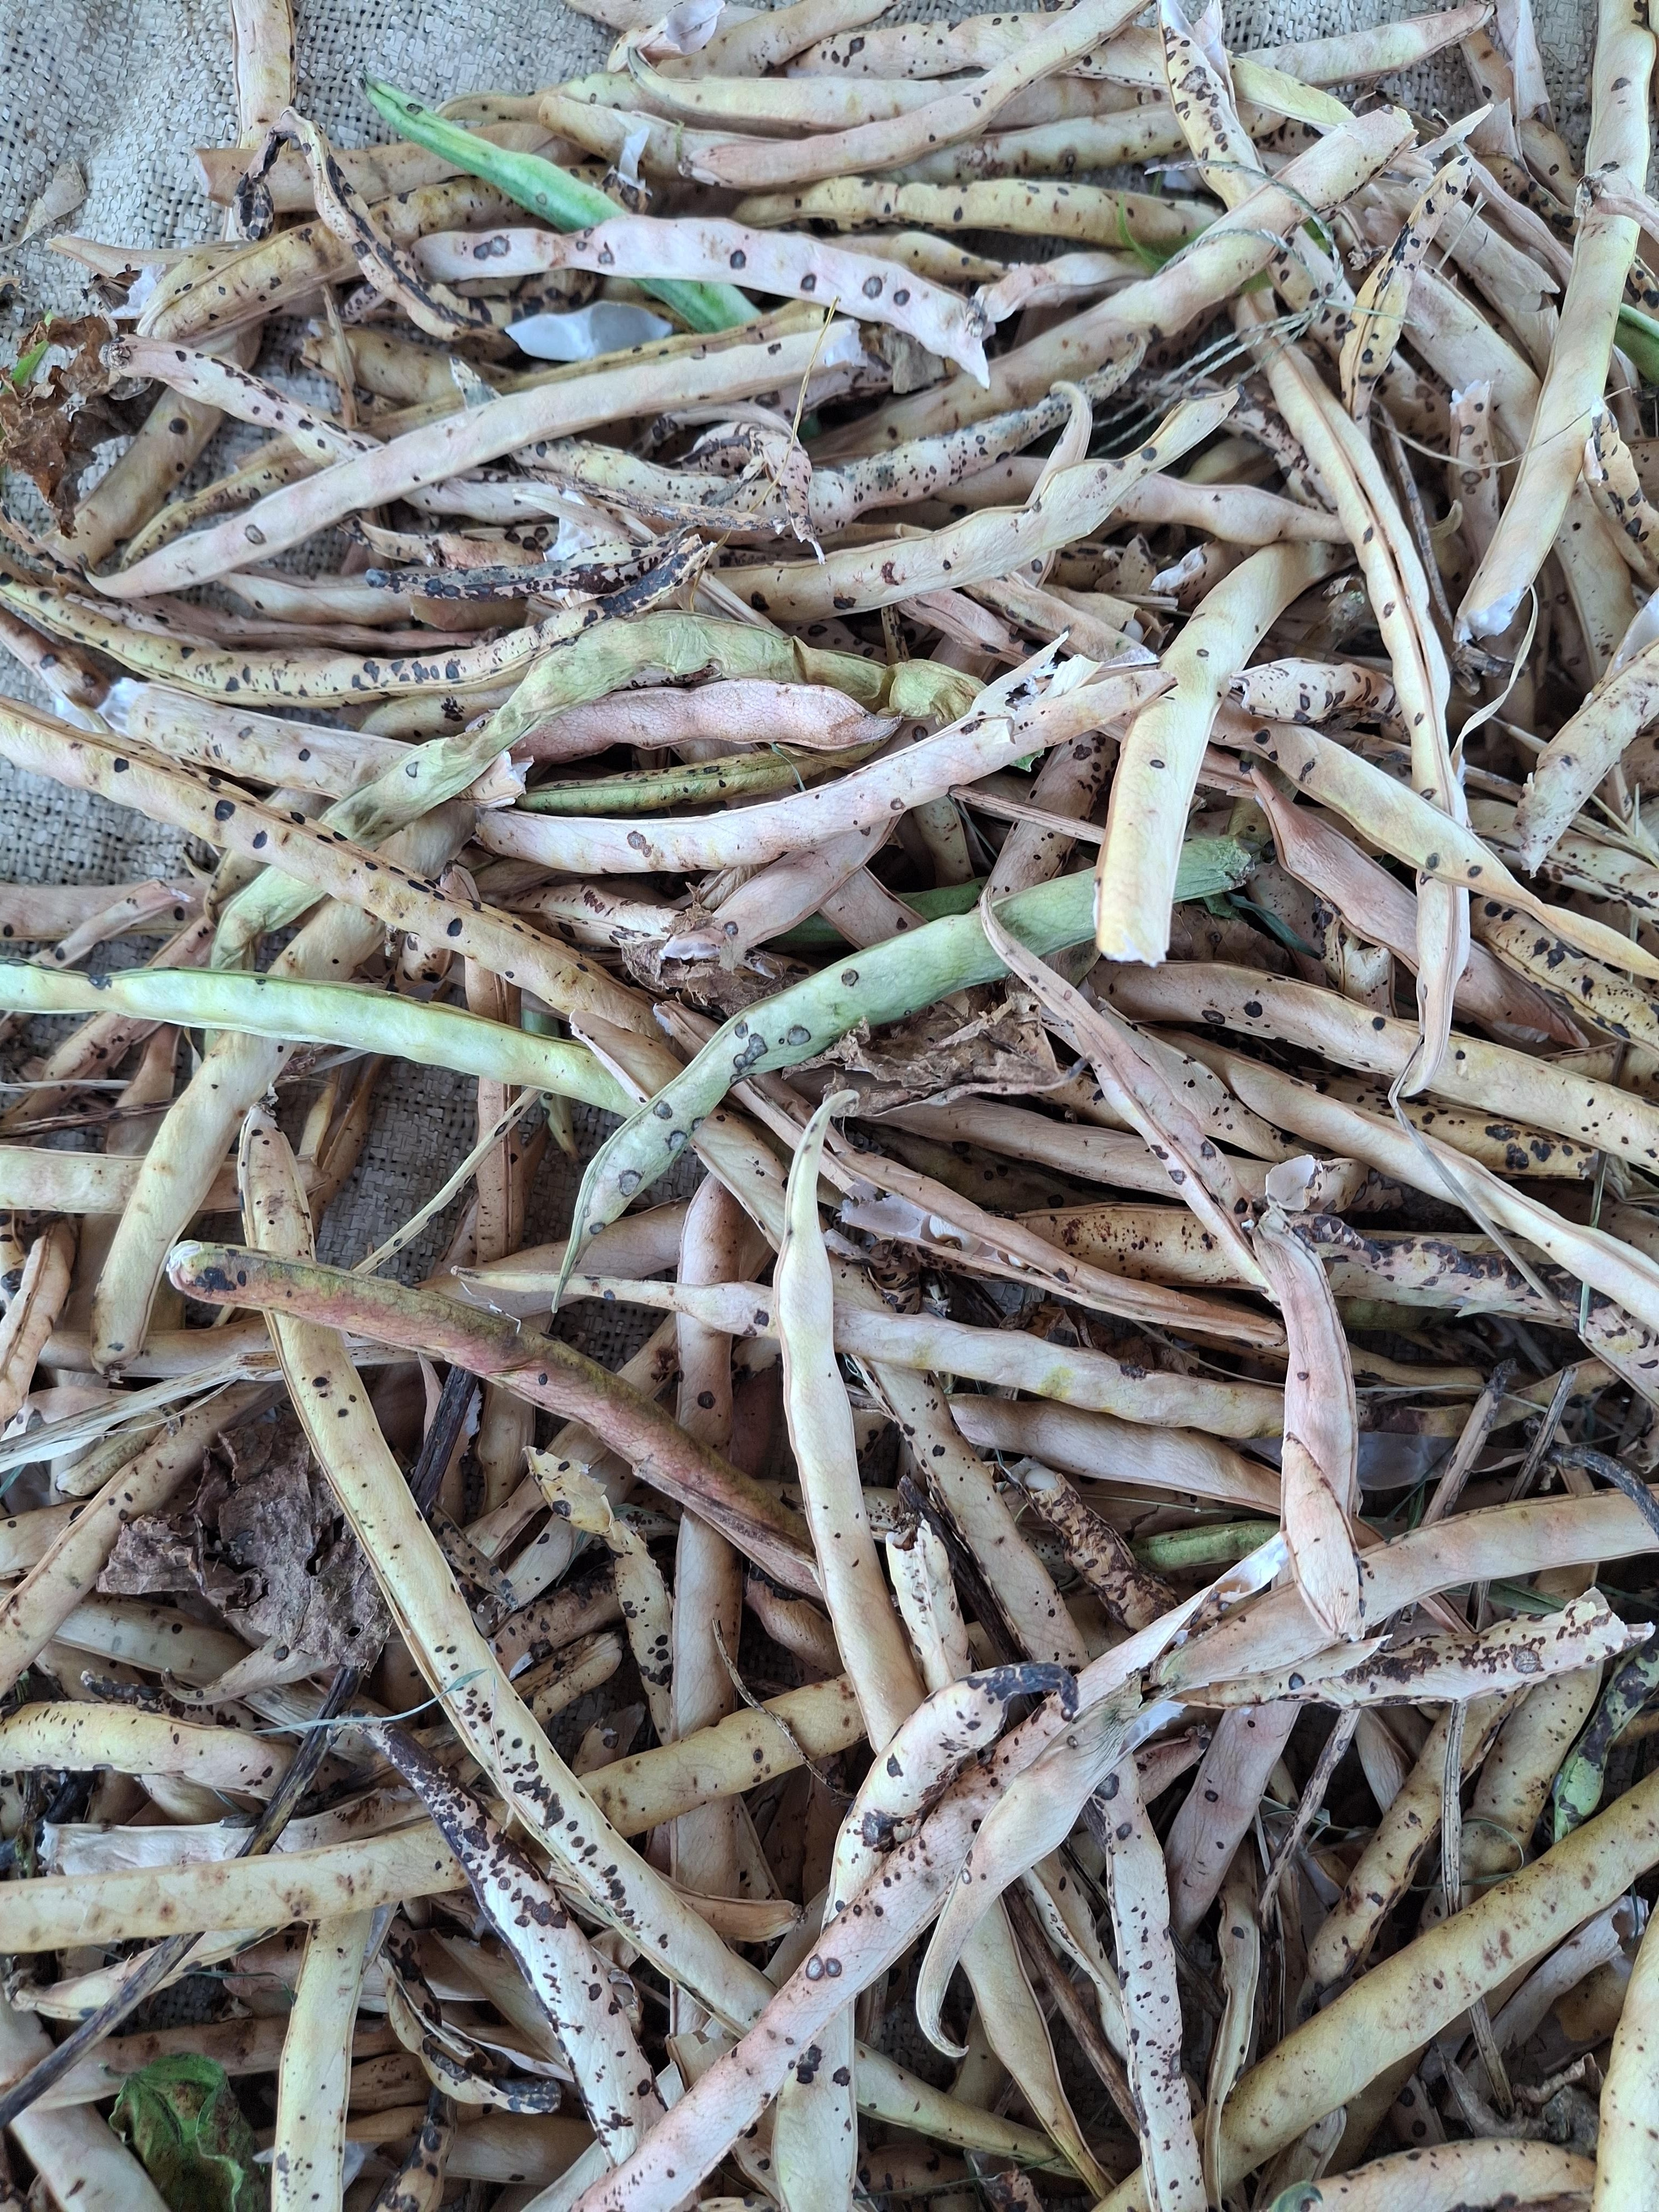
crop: cowpea
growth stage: harvest
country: Nigeria
